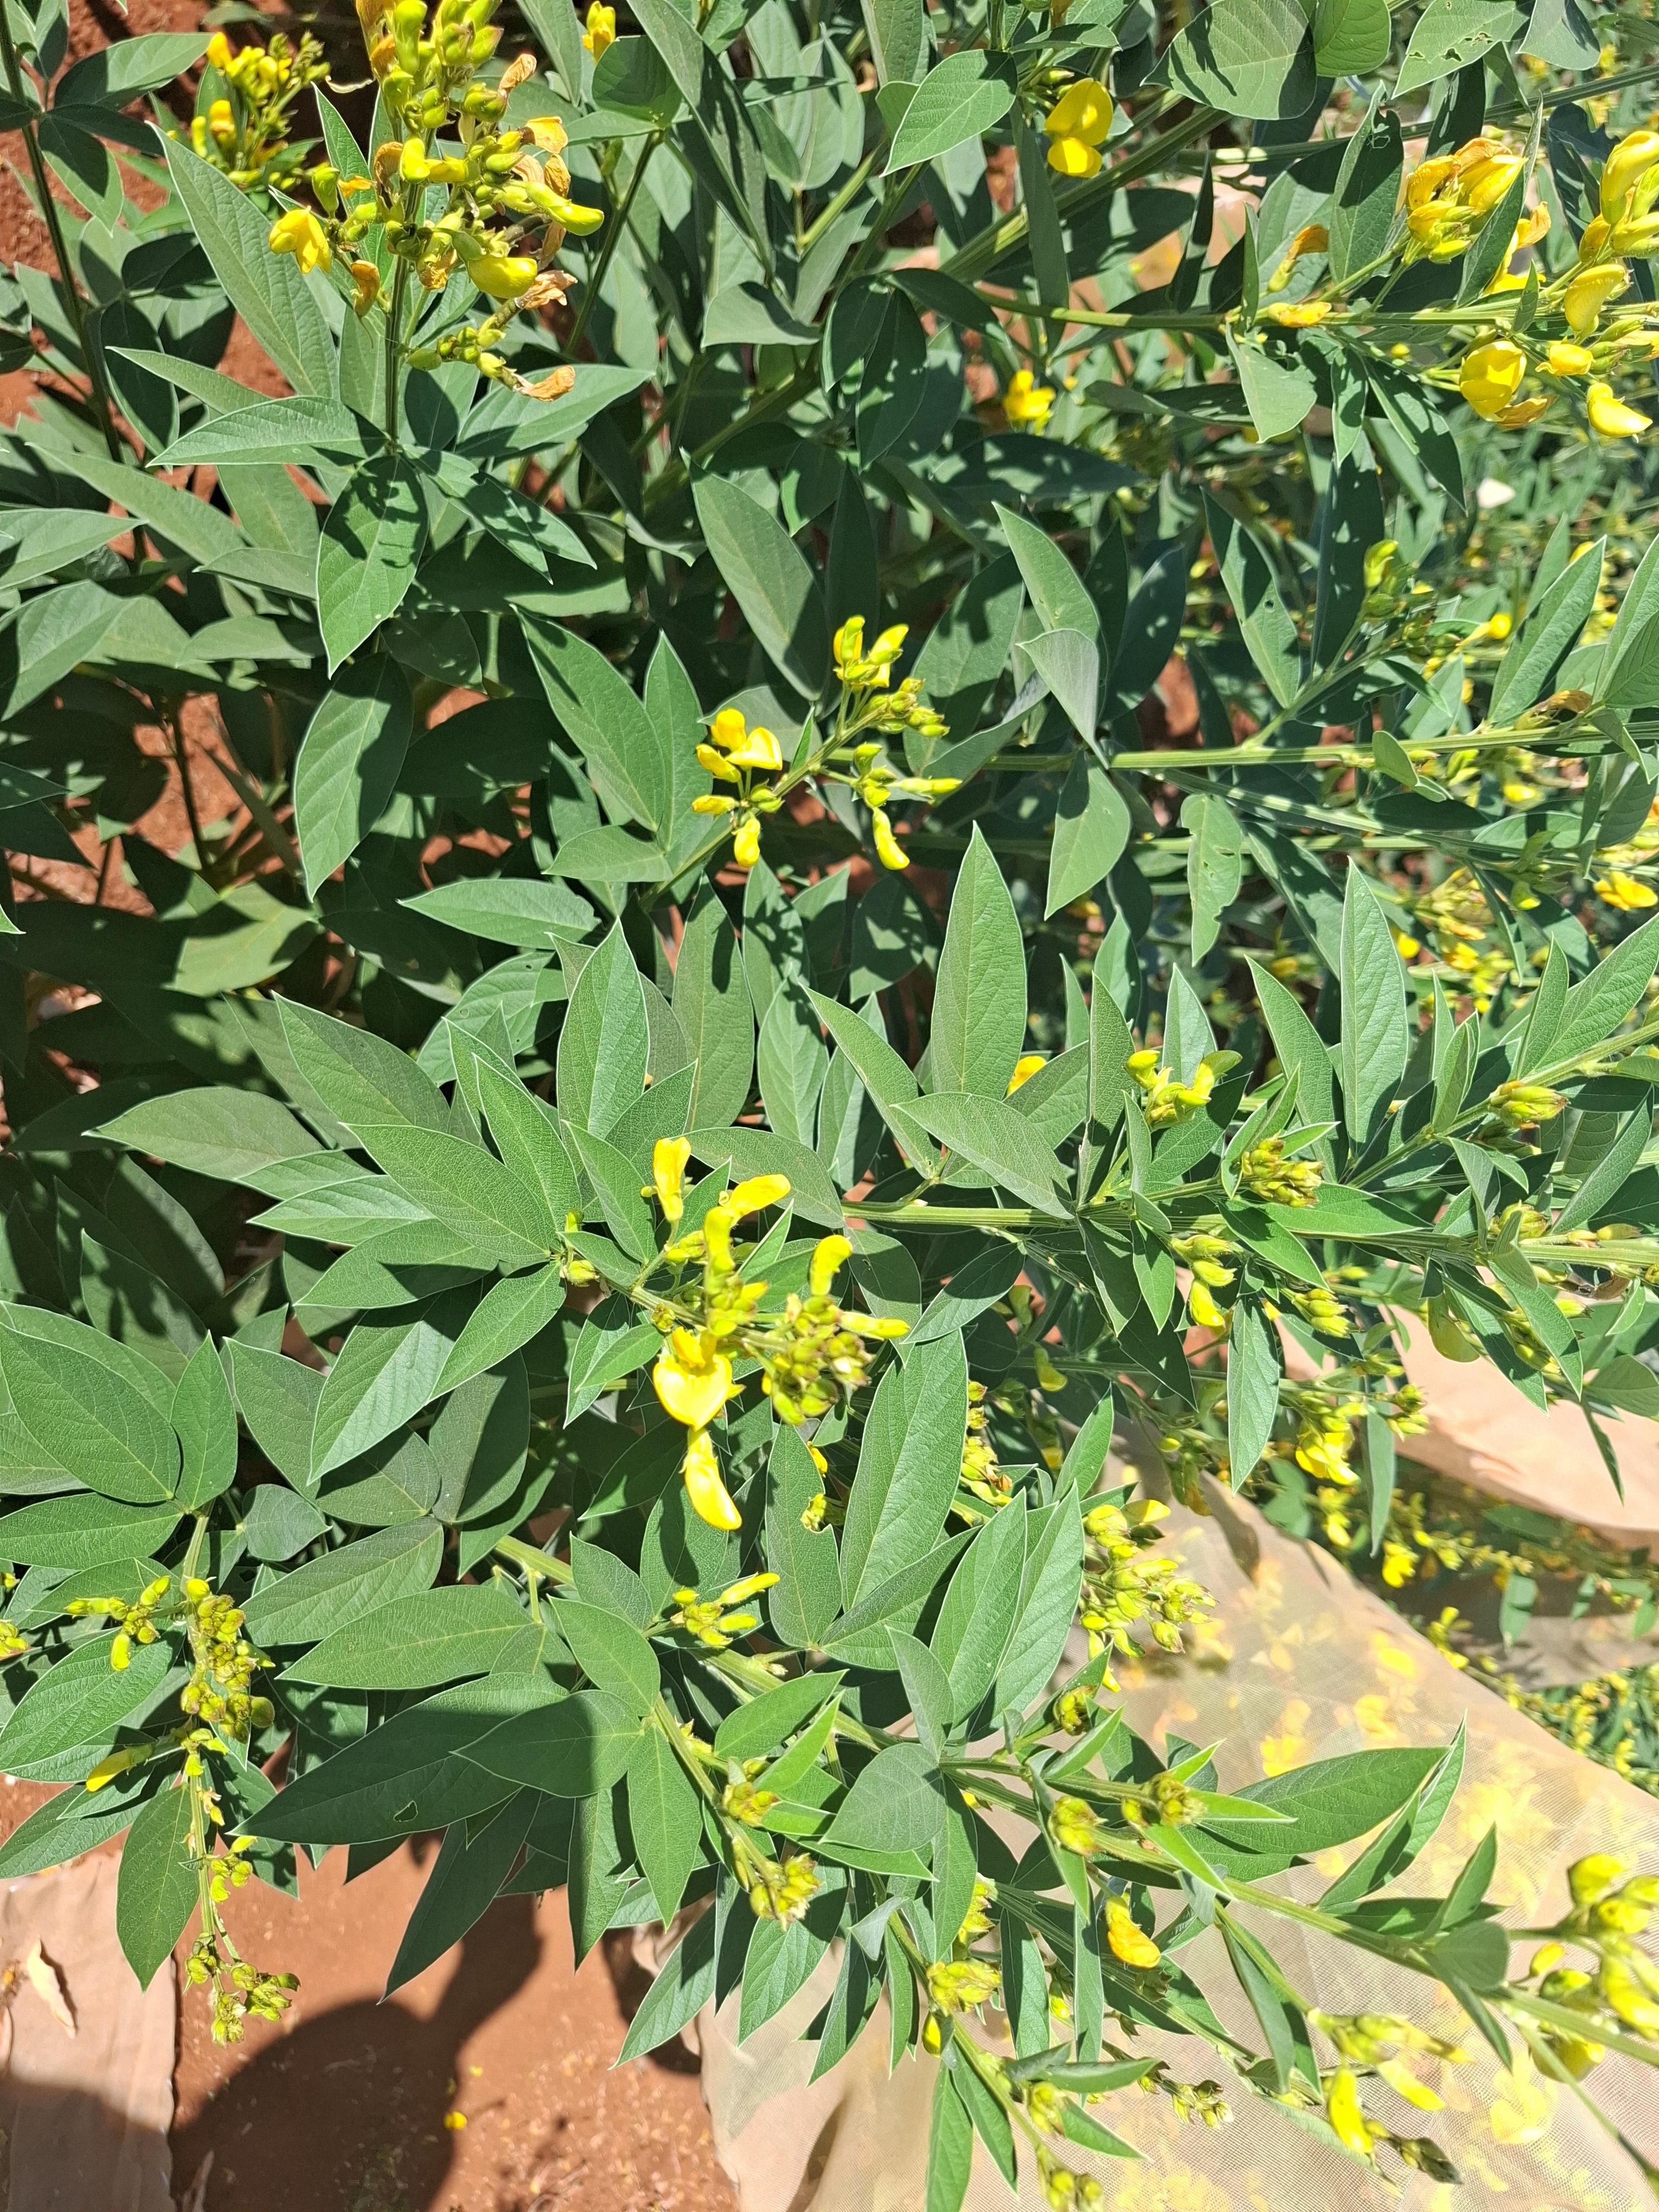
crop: pigeonpea
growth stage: development pod
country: Kenya
